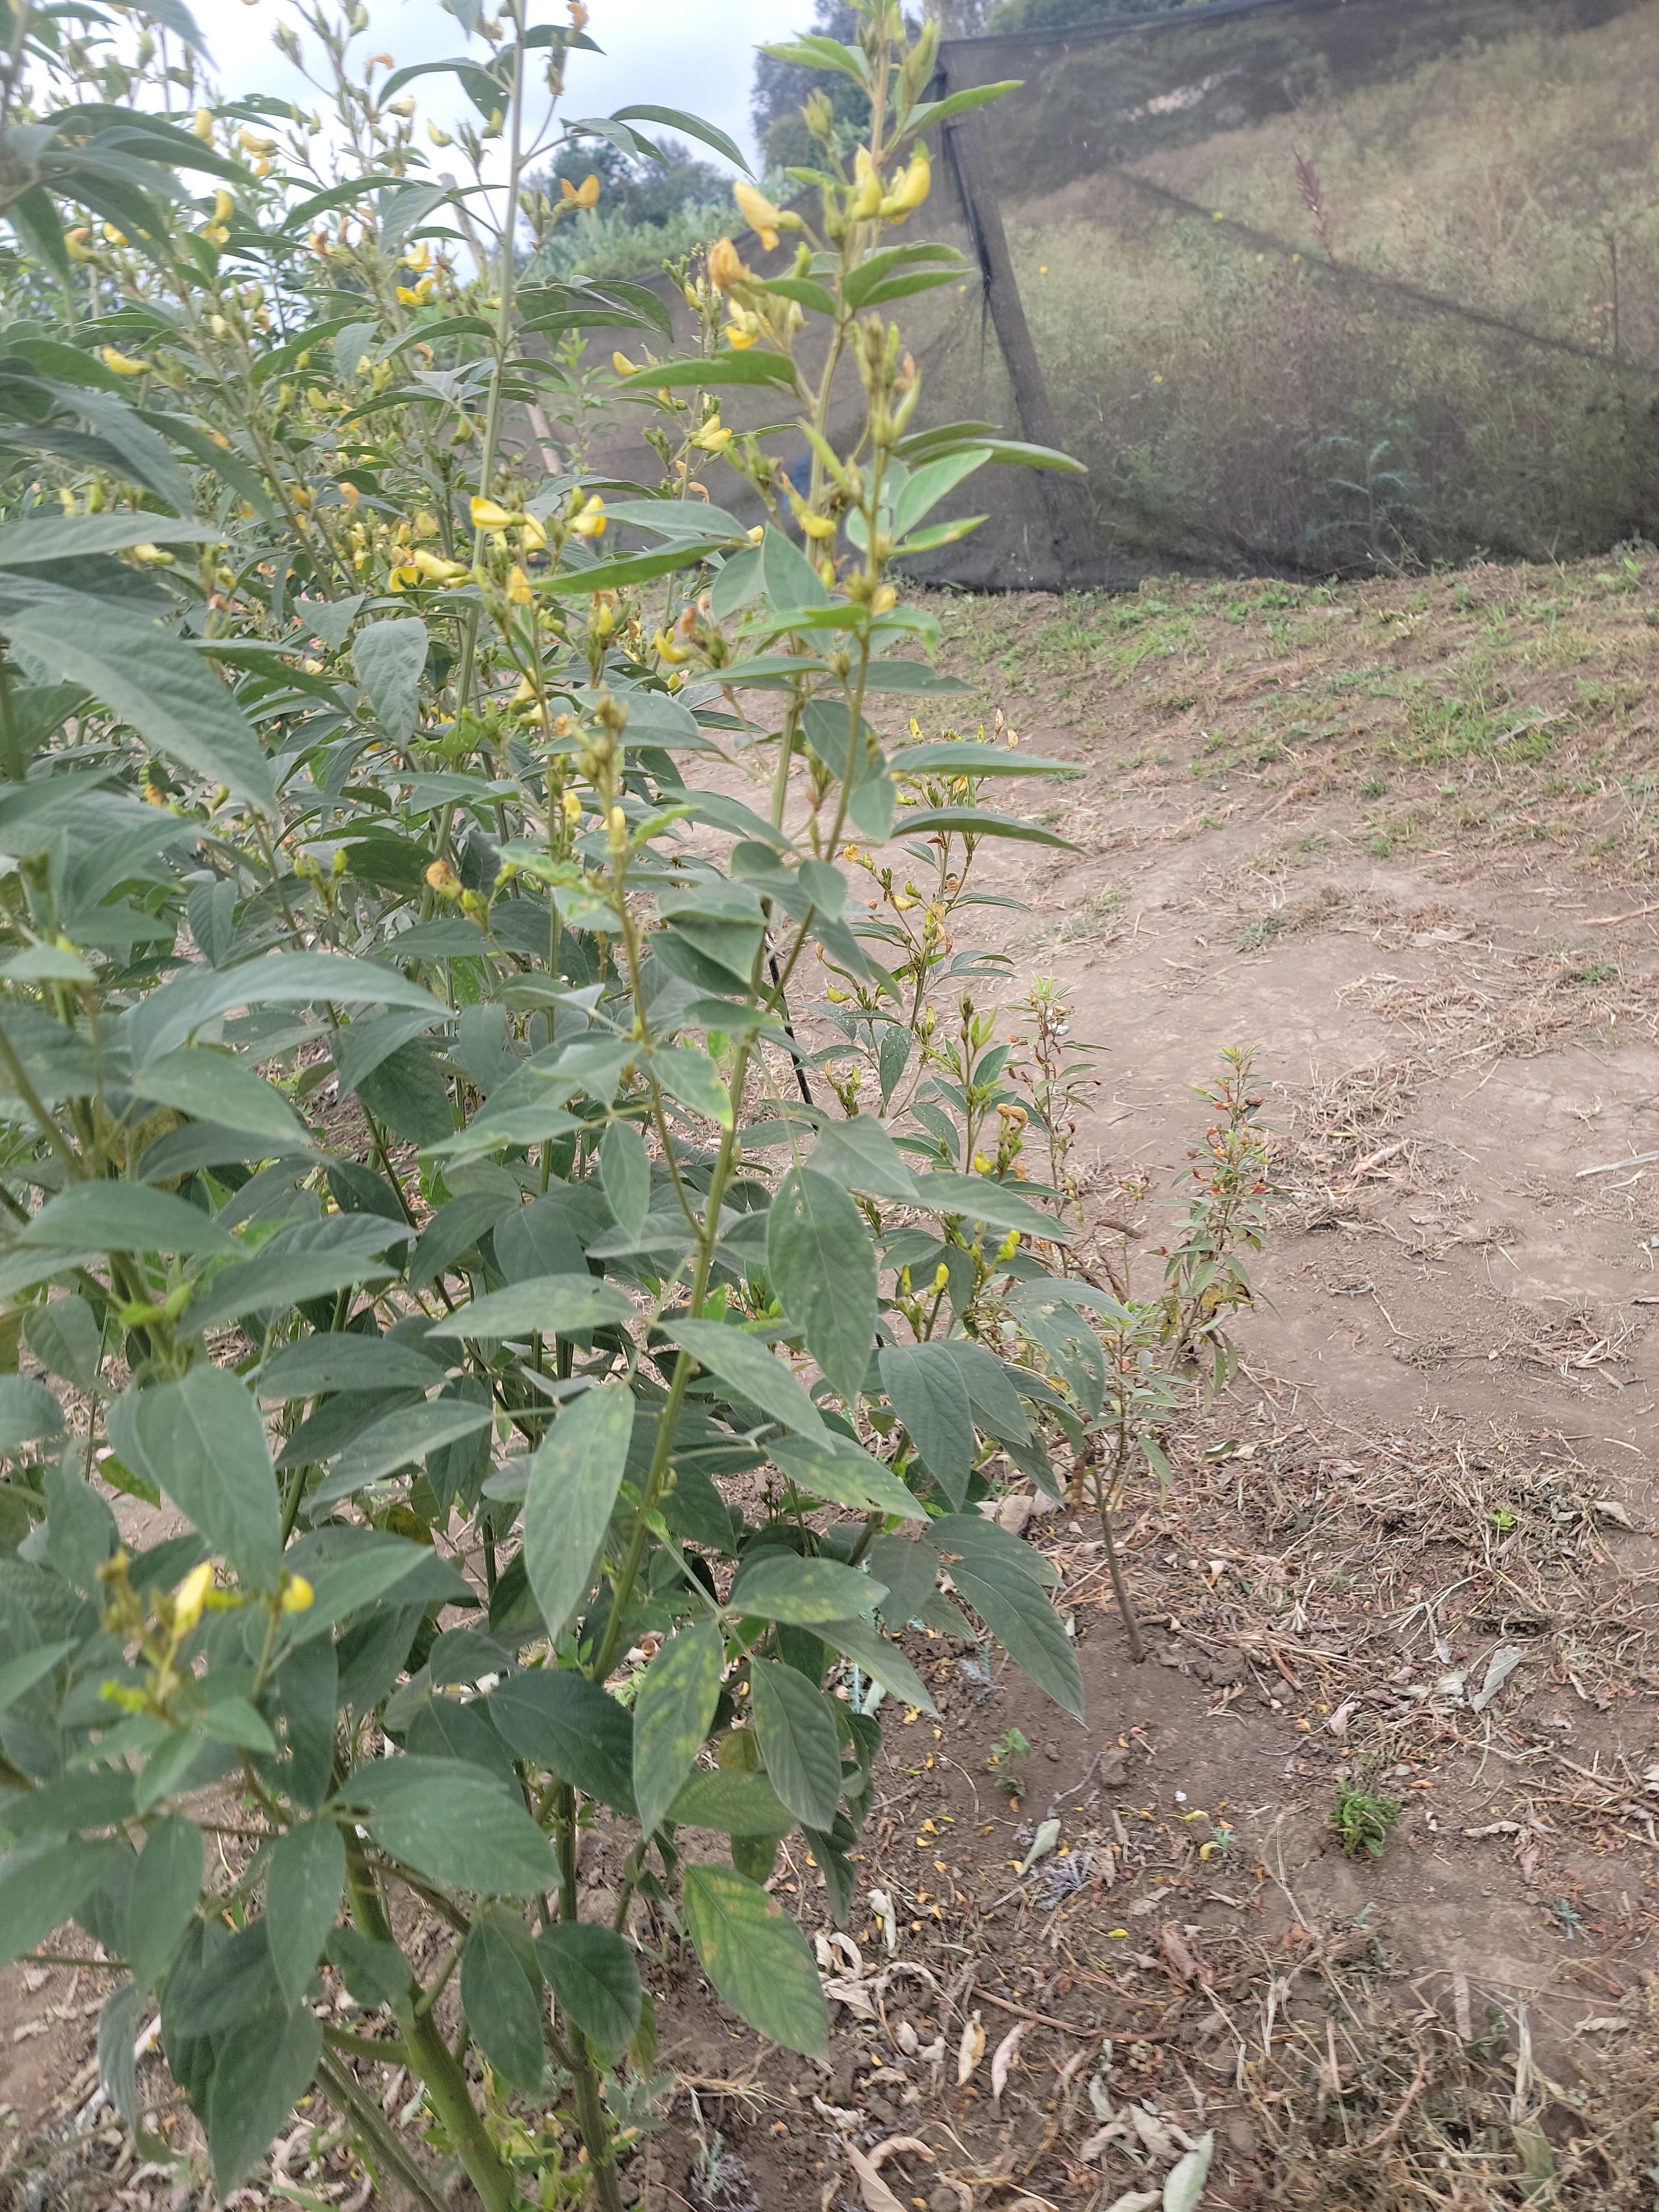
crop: sweet potato
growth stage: flowering
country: Tanzania
